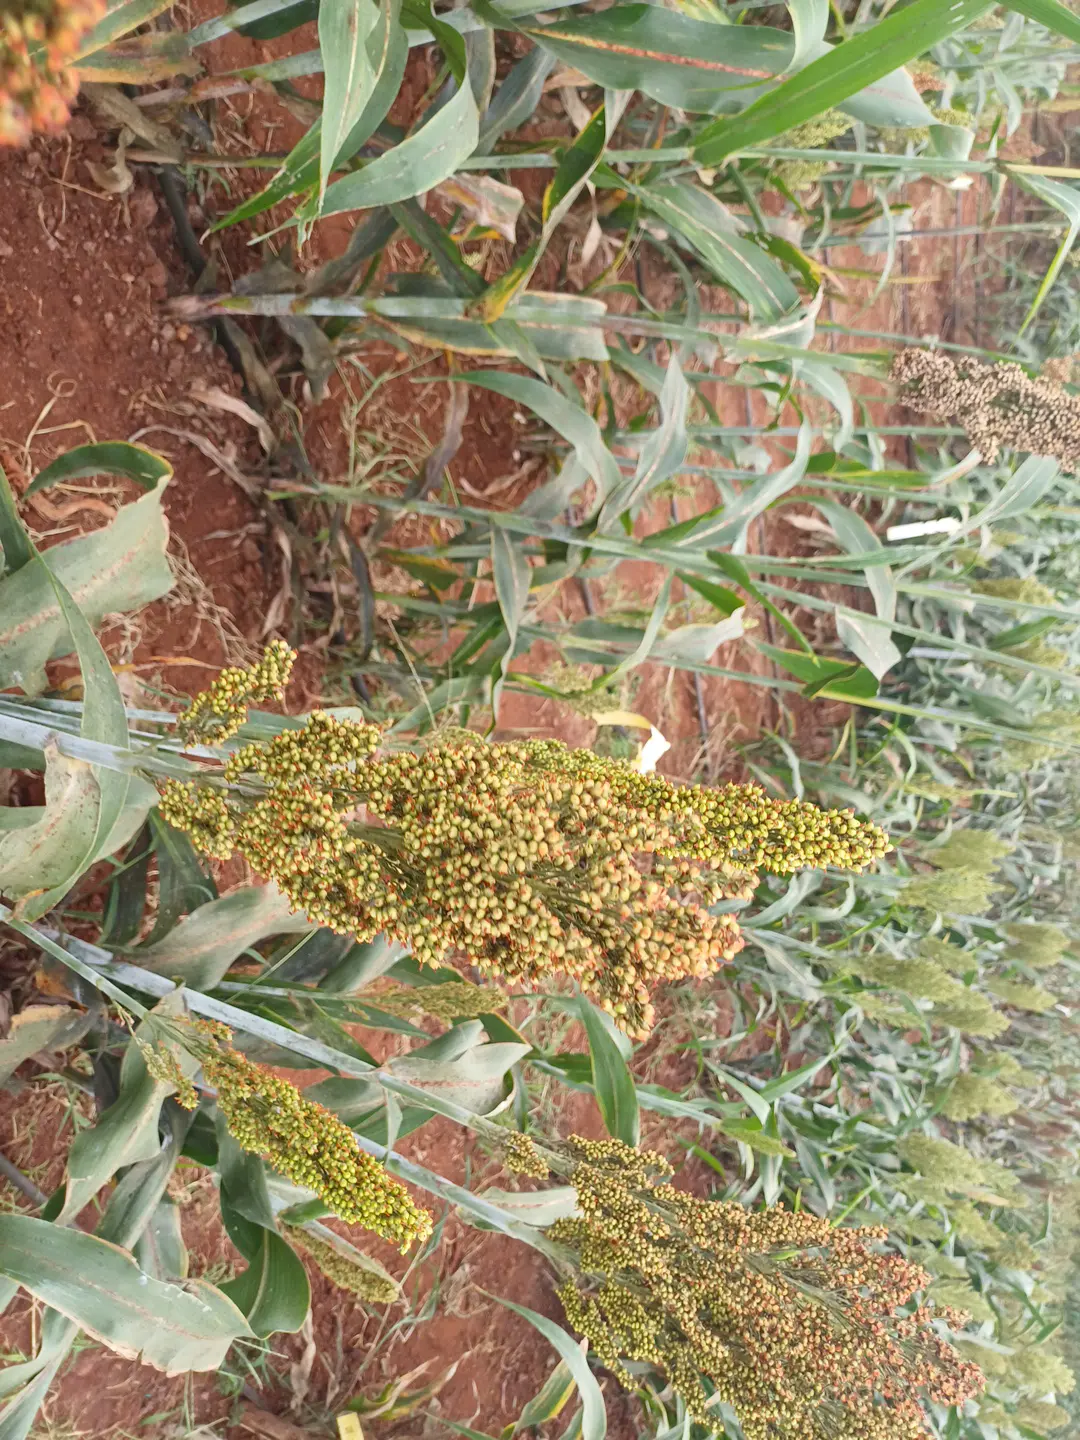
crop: sorghum
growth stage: filling grain
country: Kenya
